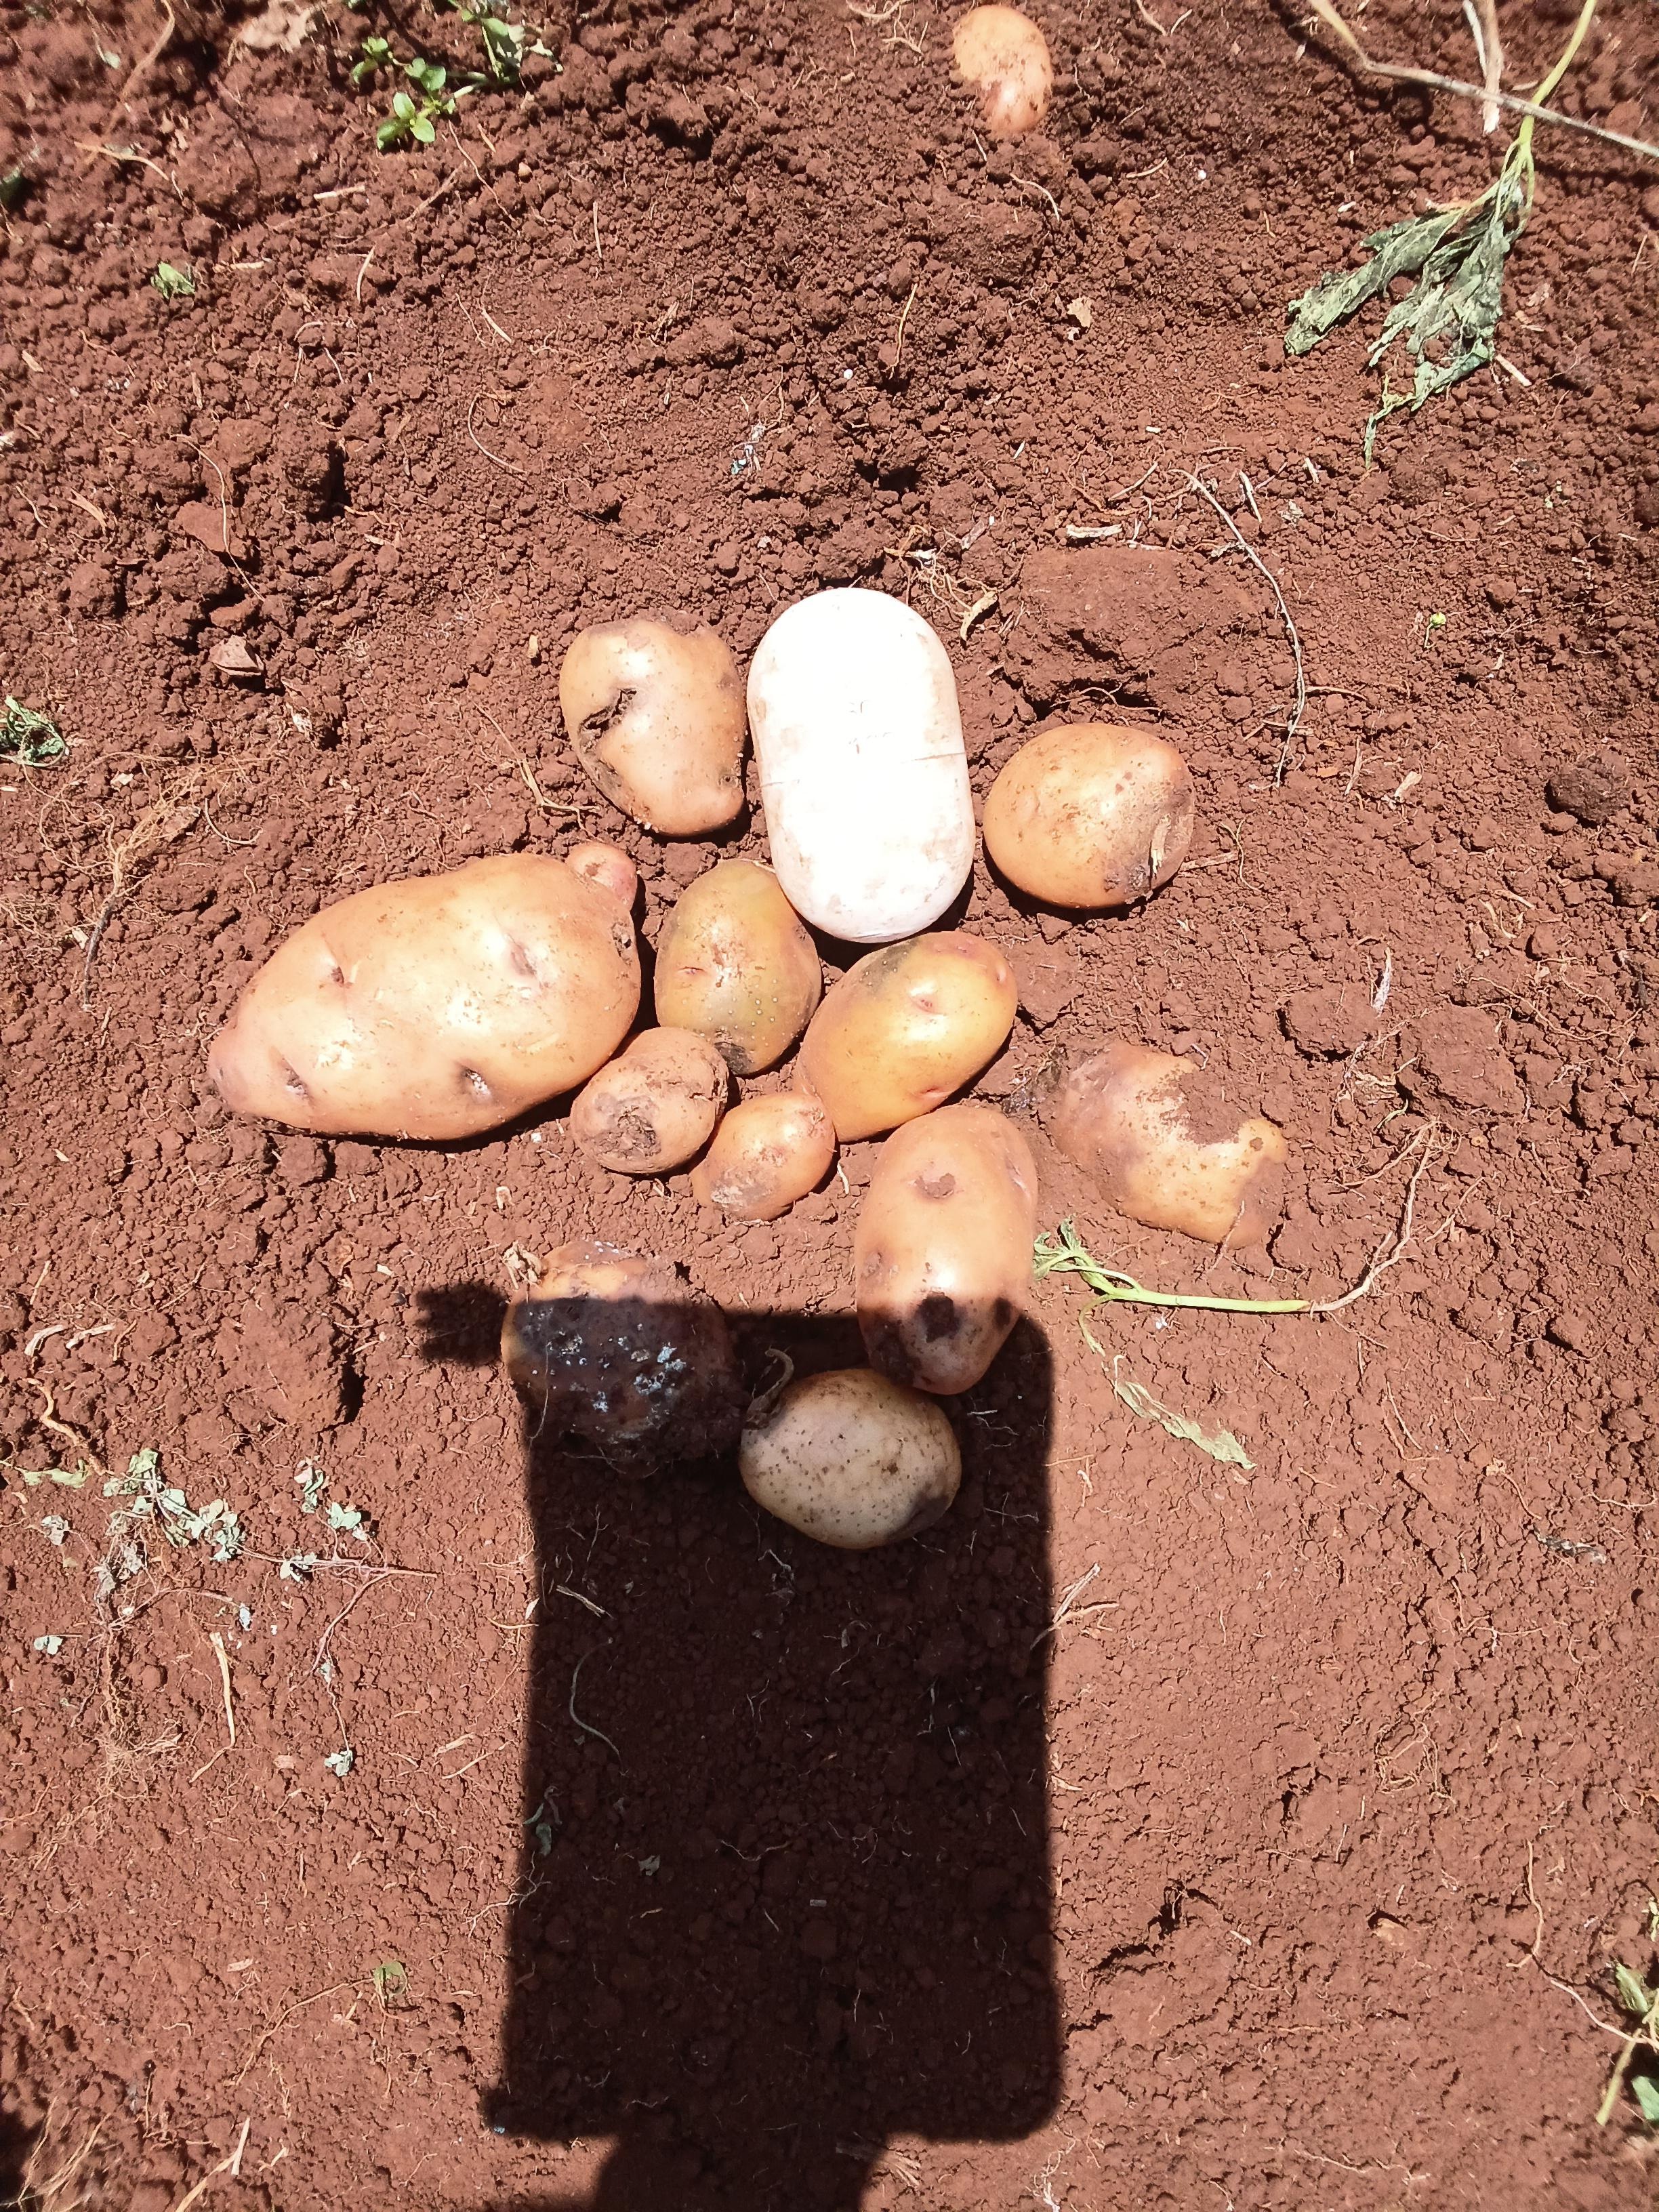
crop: potato
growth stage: harvest
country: Kenya
